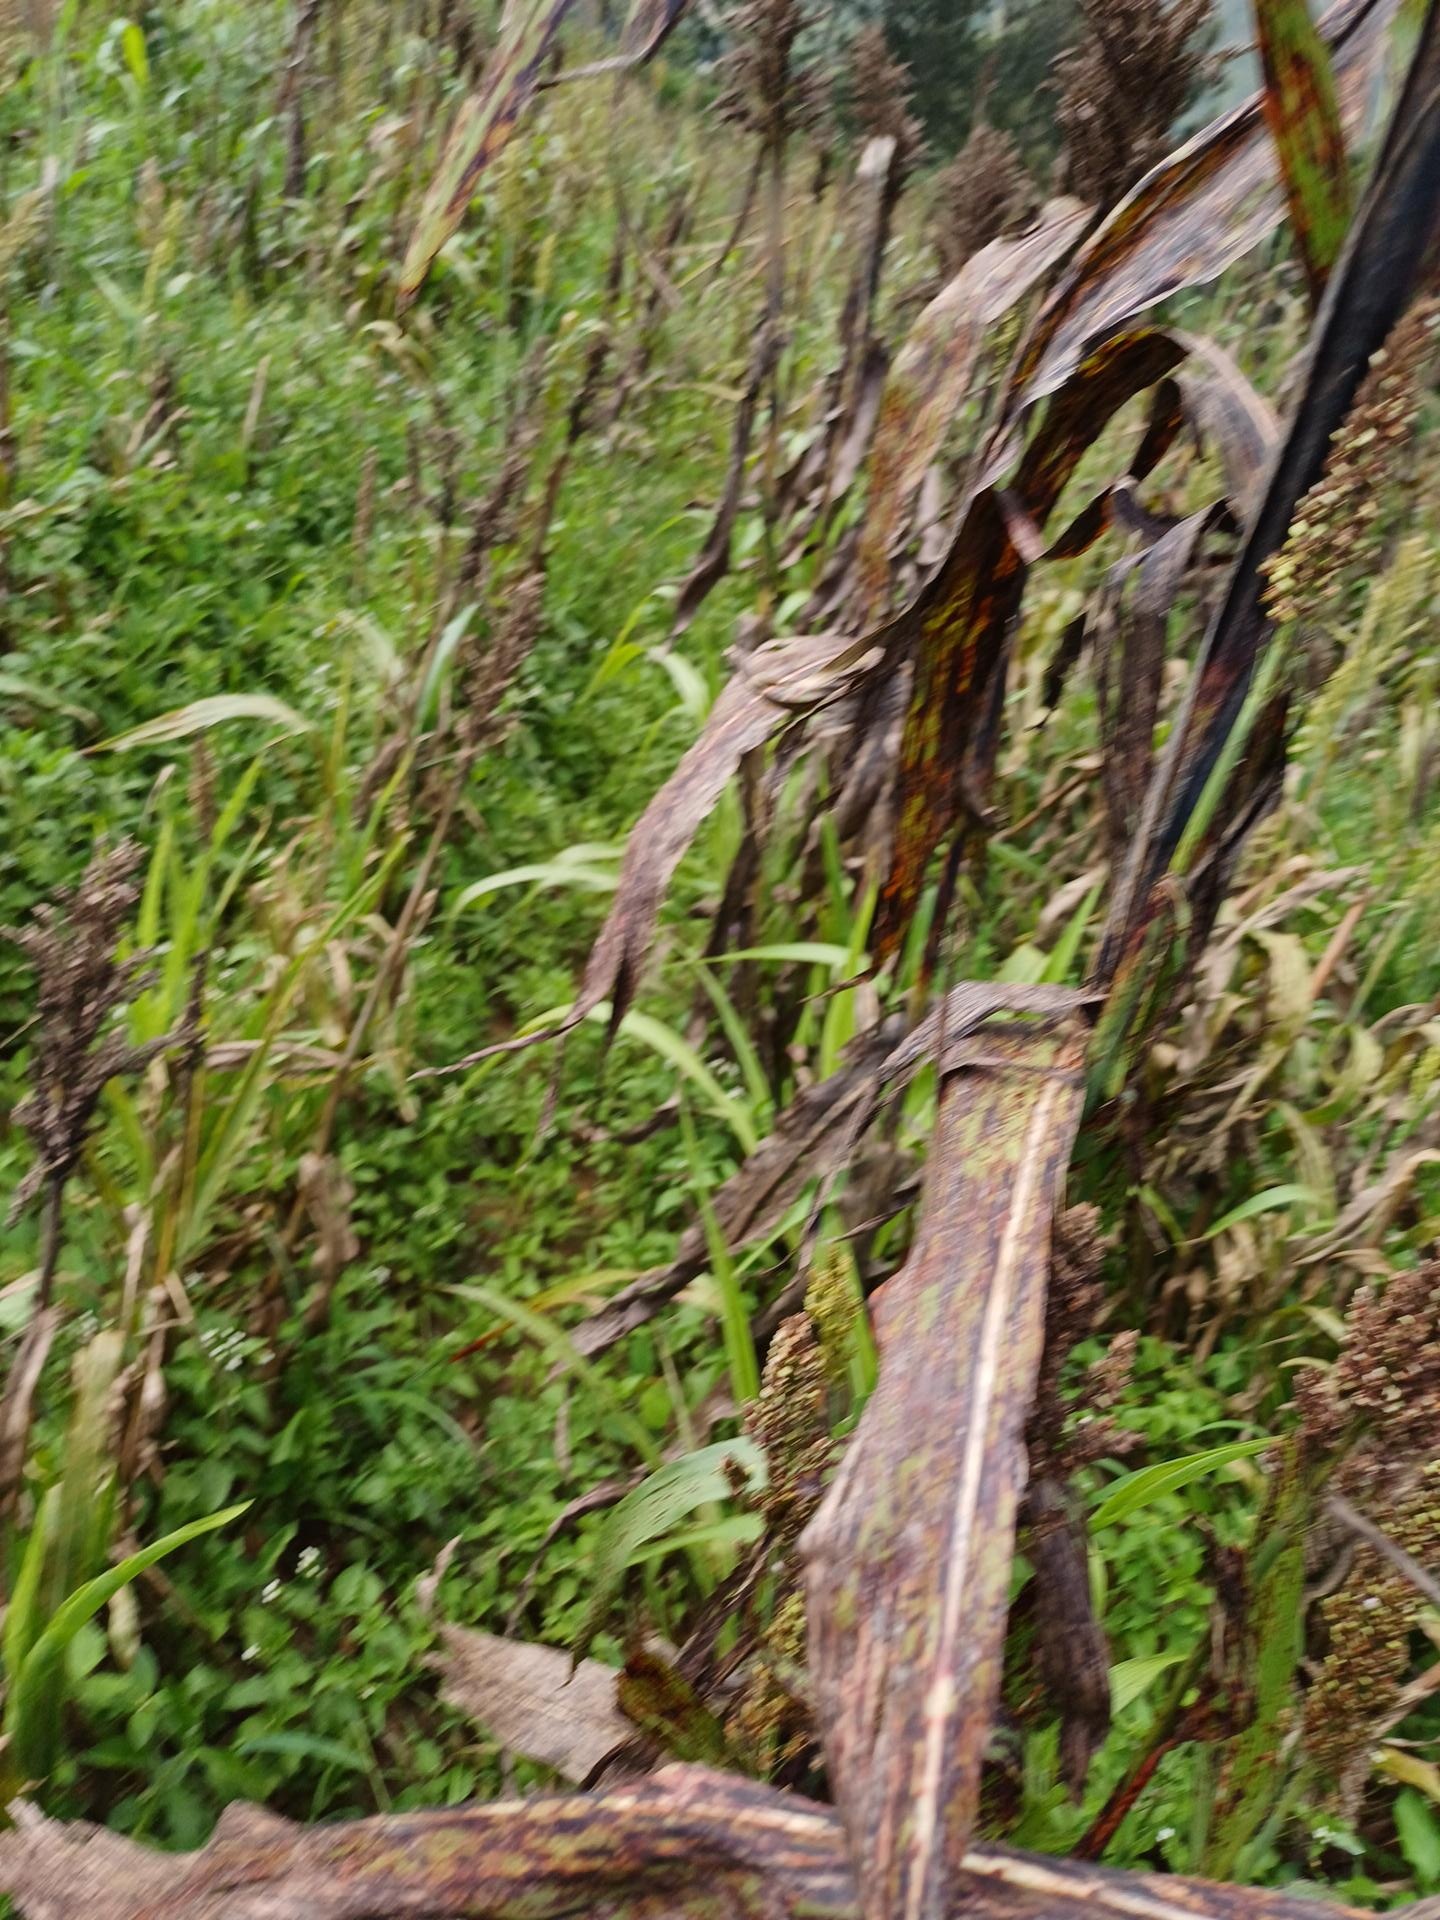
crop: sorghum
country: Kenya
